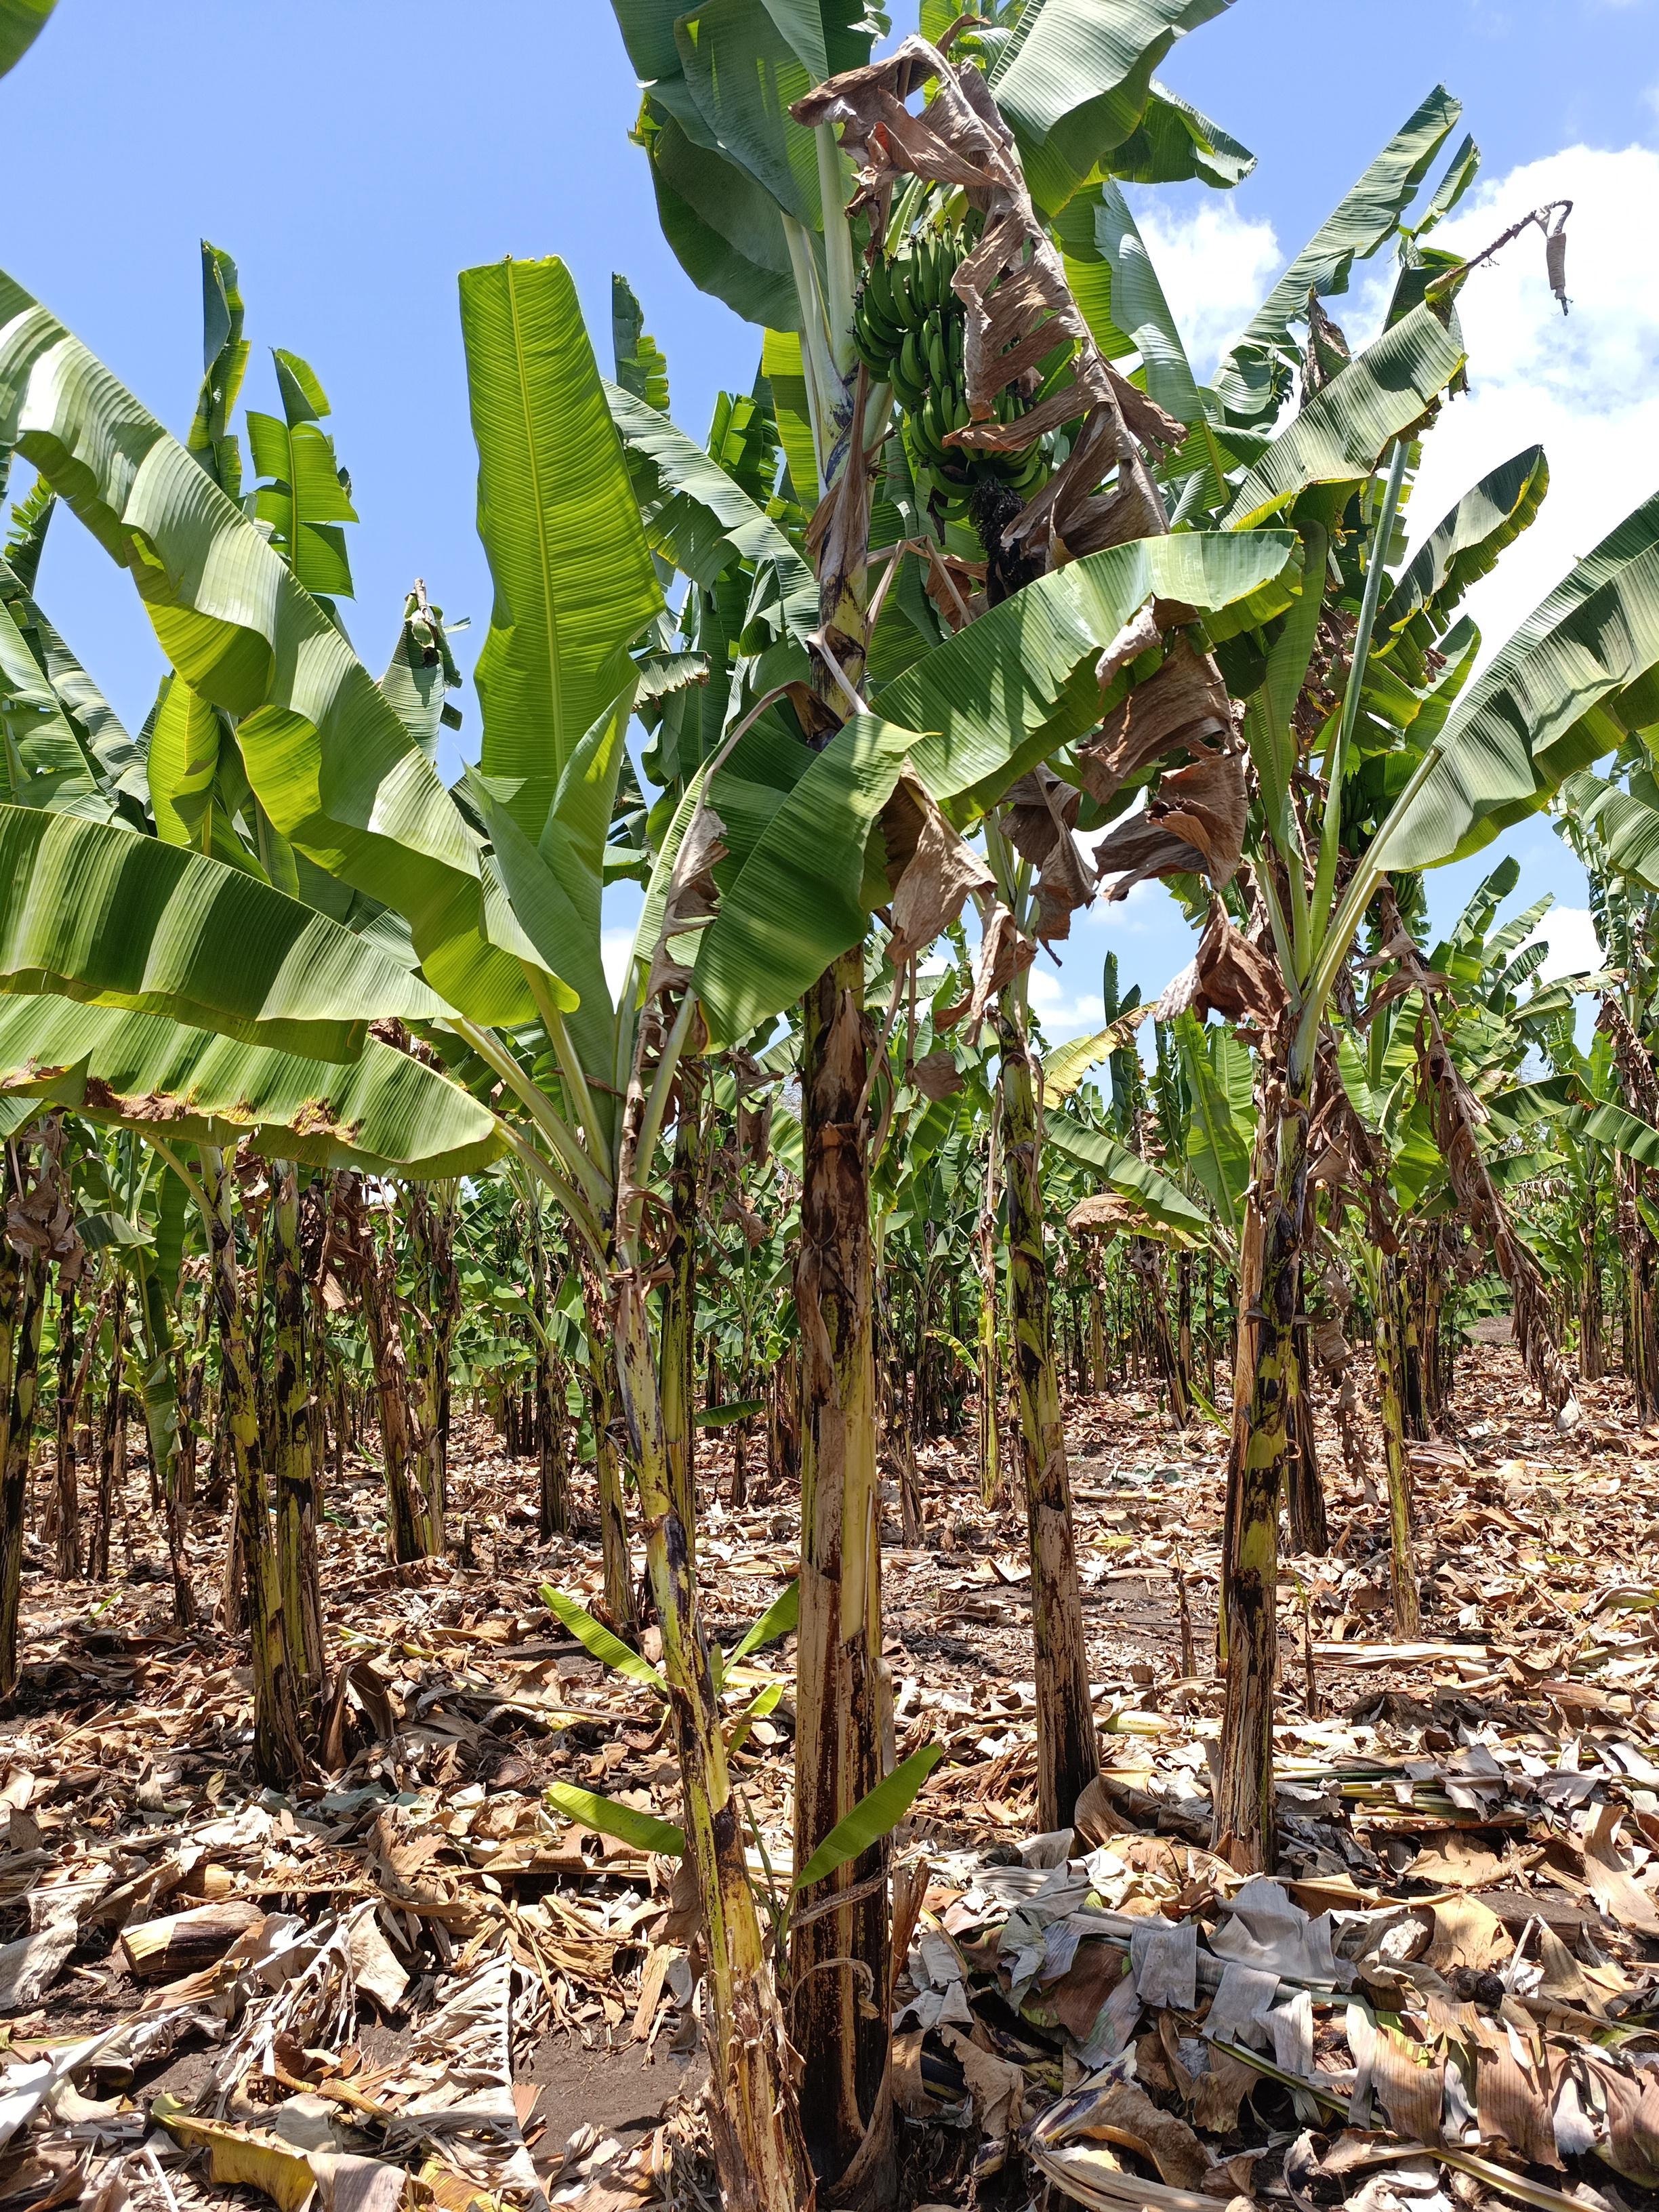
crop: banana
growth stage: development fruit
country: Tanzania
